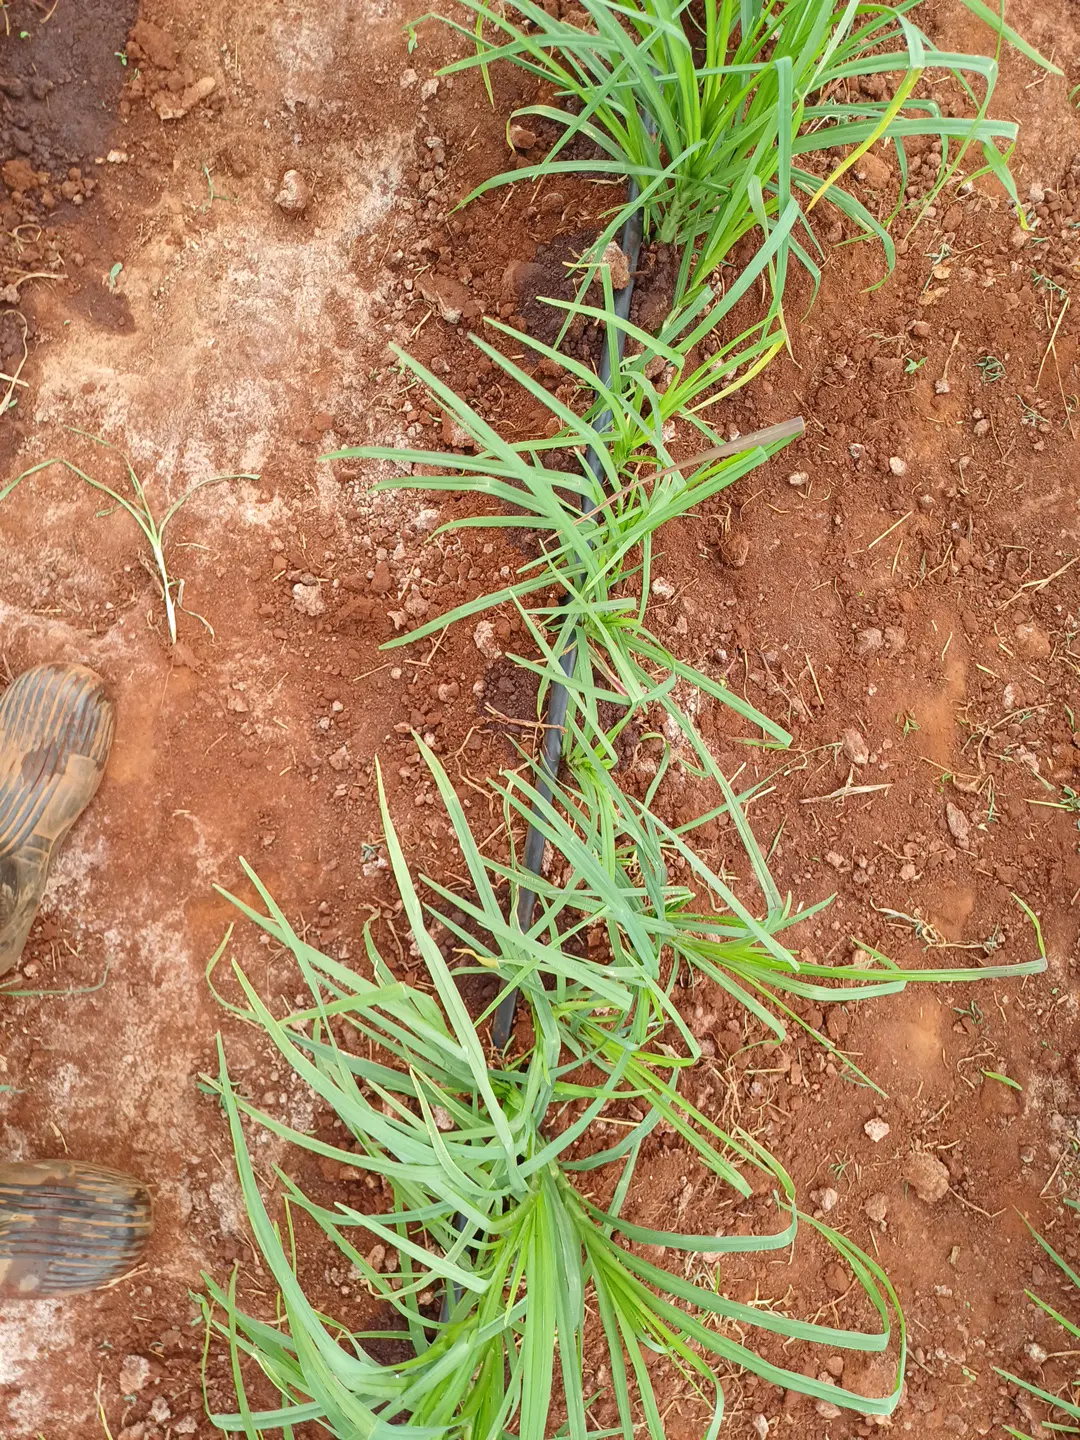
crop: finger millet
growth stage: elongation stem
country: Kenya
